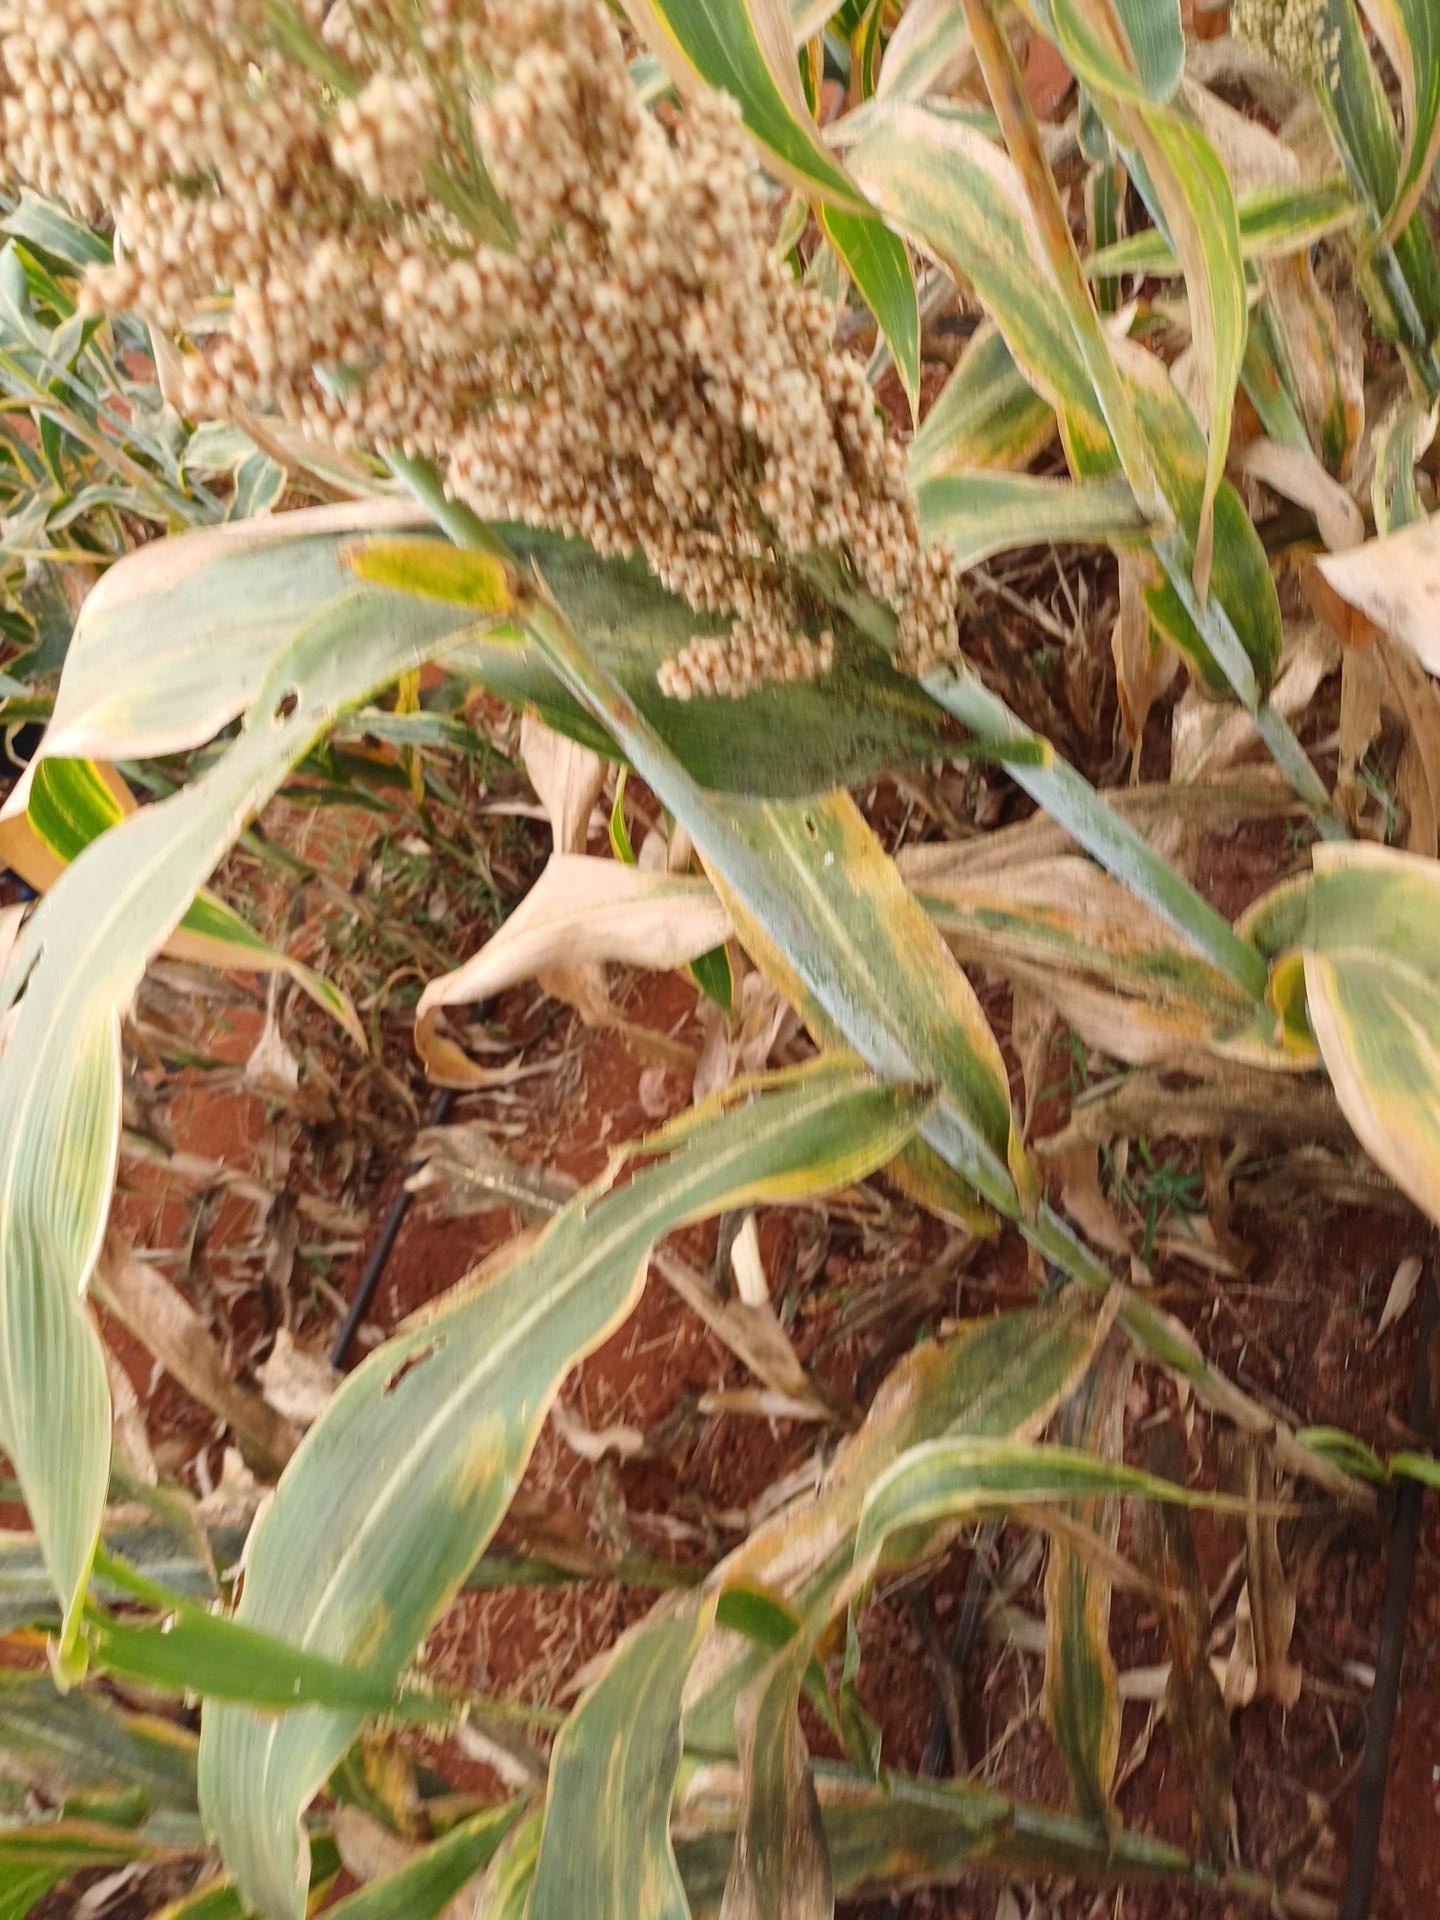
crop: sorghum
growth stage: maturity
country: Kenya
